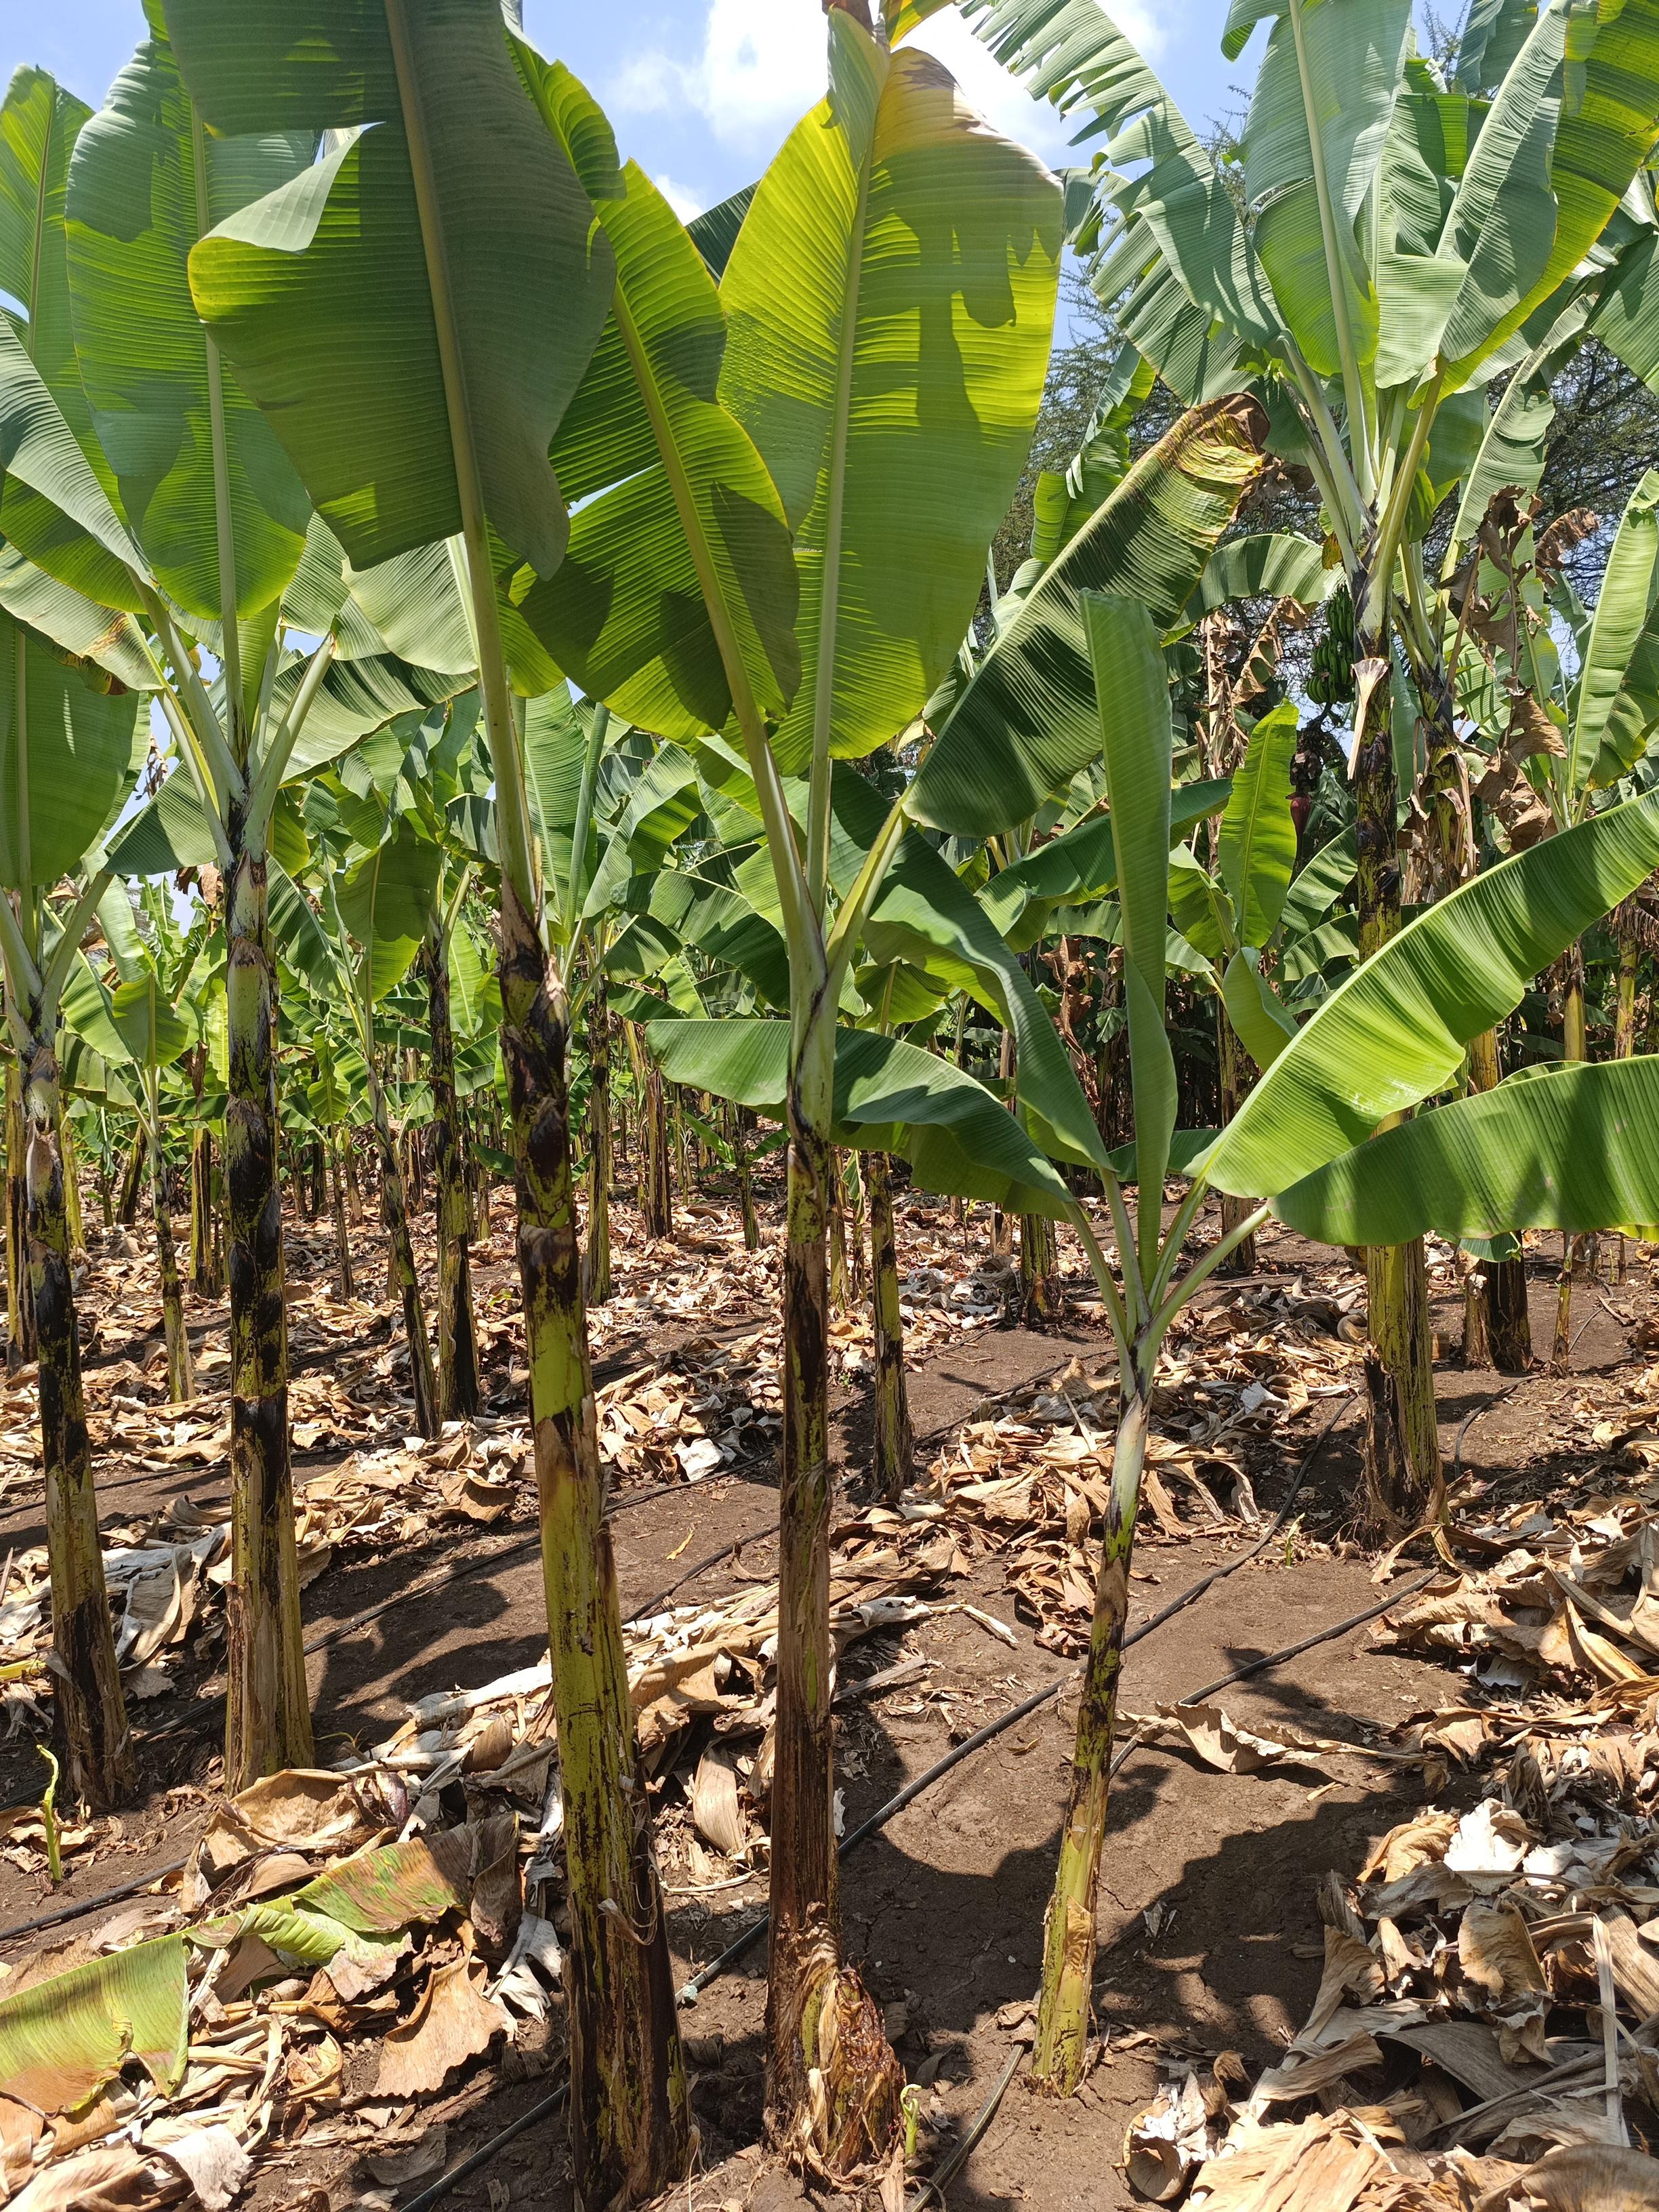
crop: banana
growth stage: vegetative
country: Tanzania
